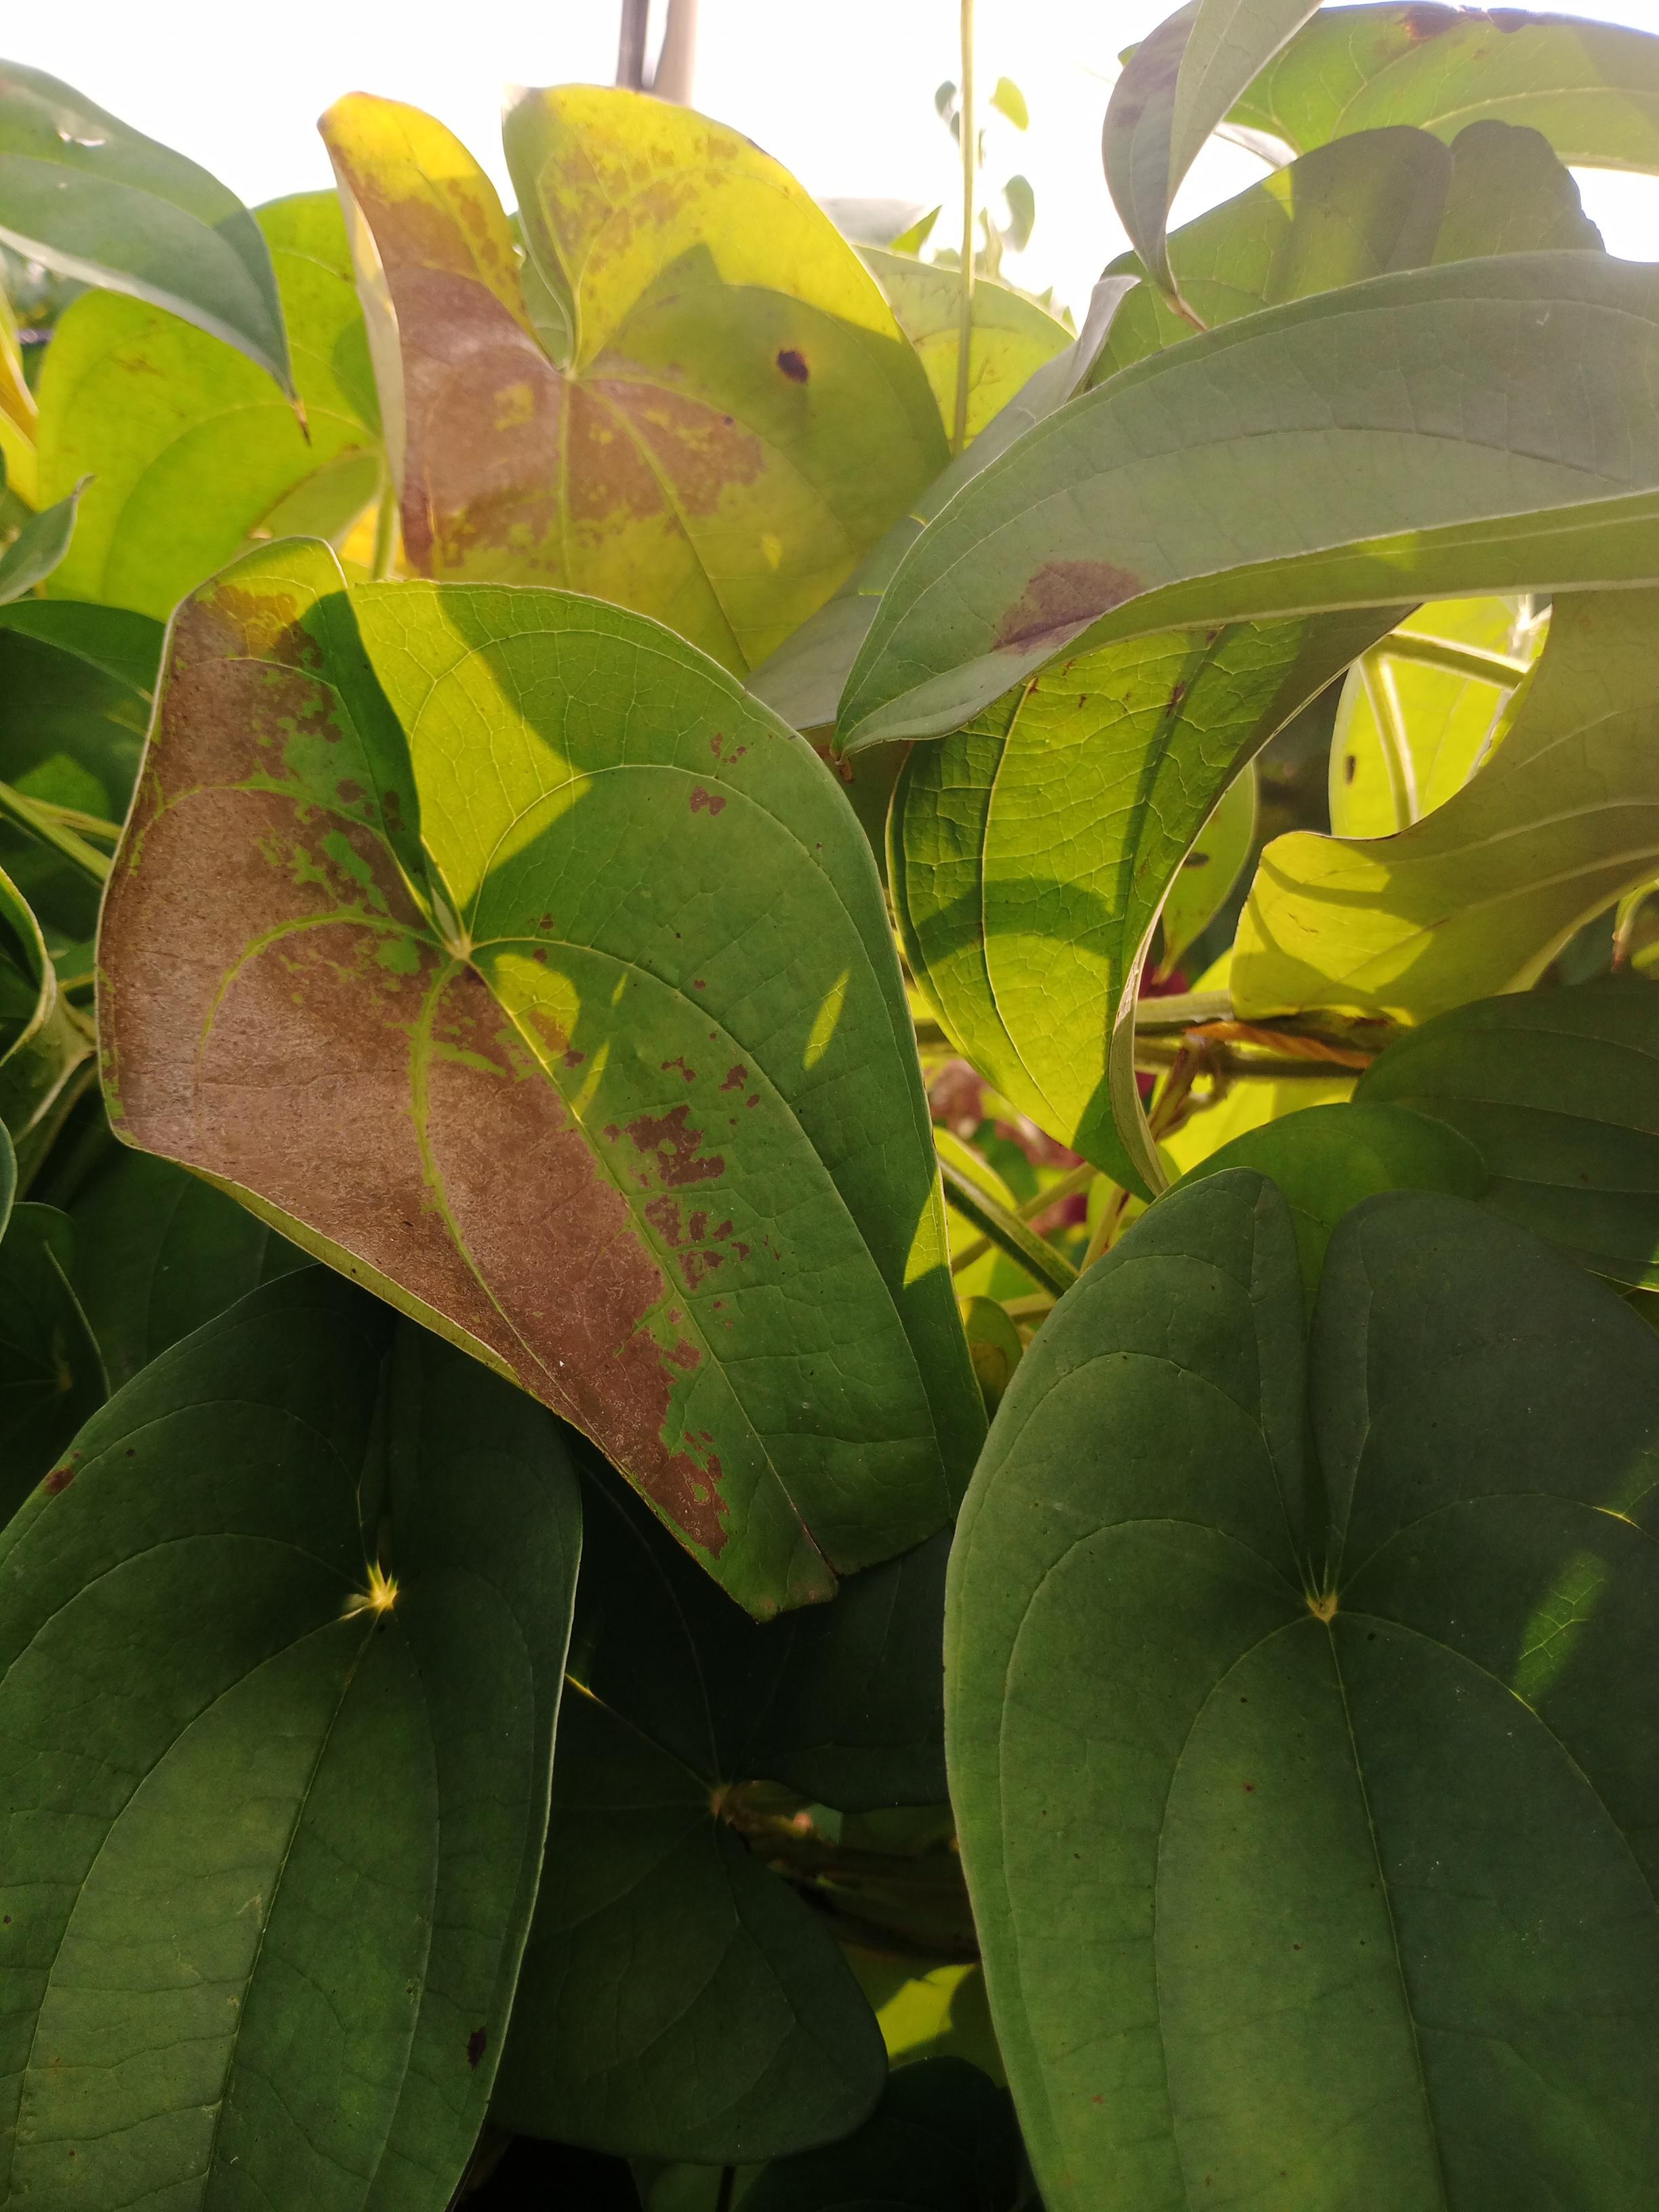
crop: yam
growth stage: flowering
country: Nigeria
